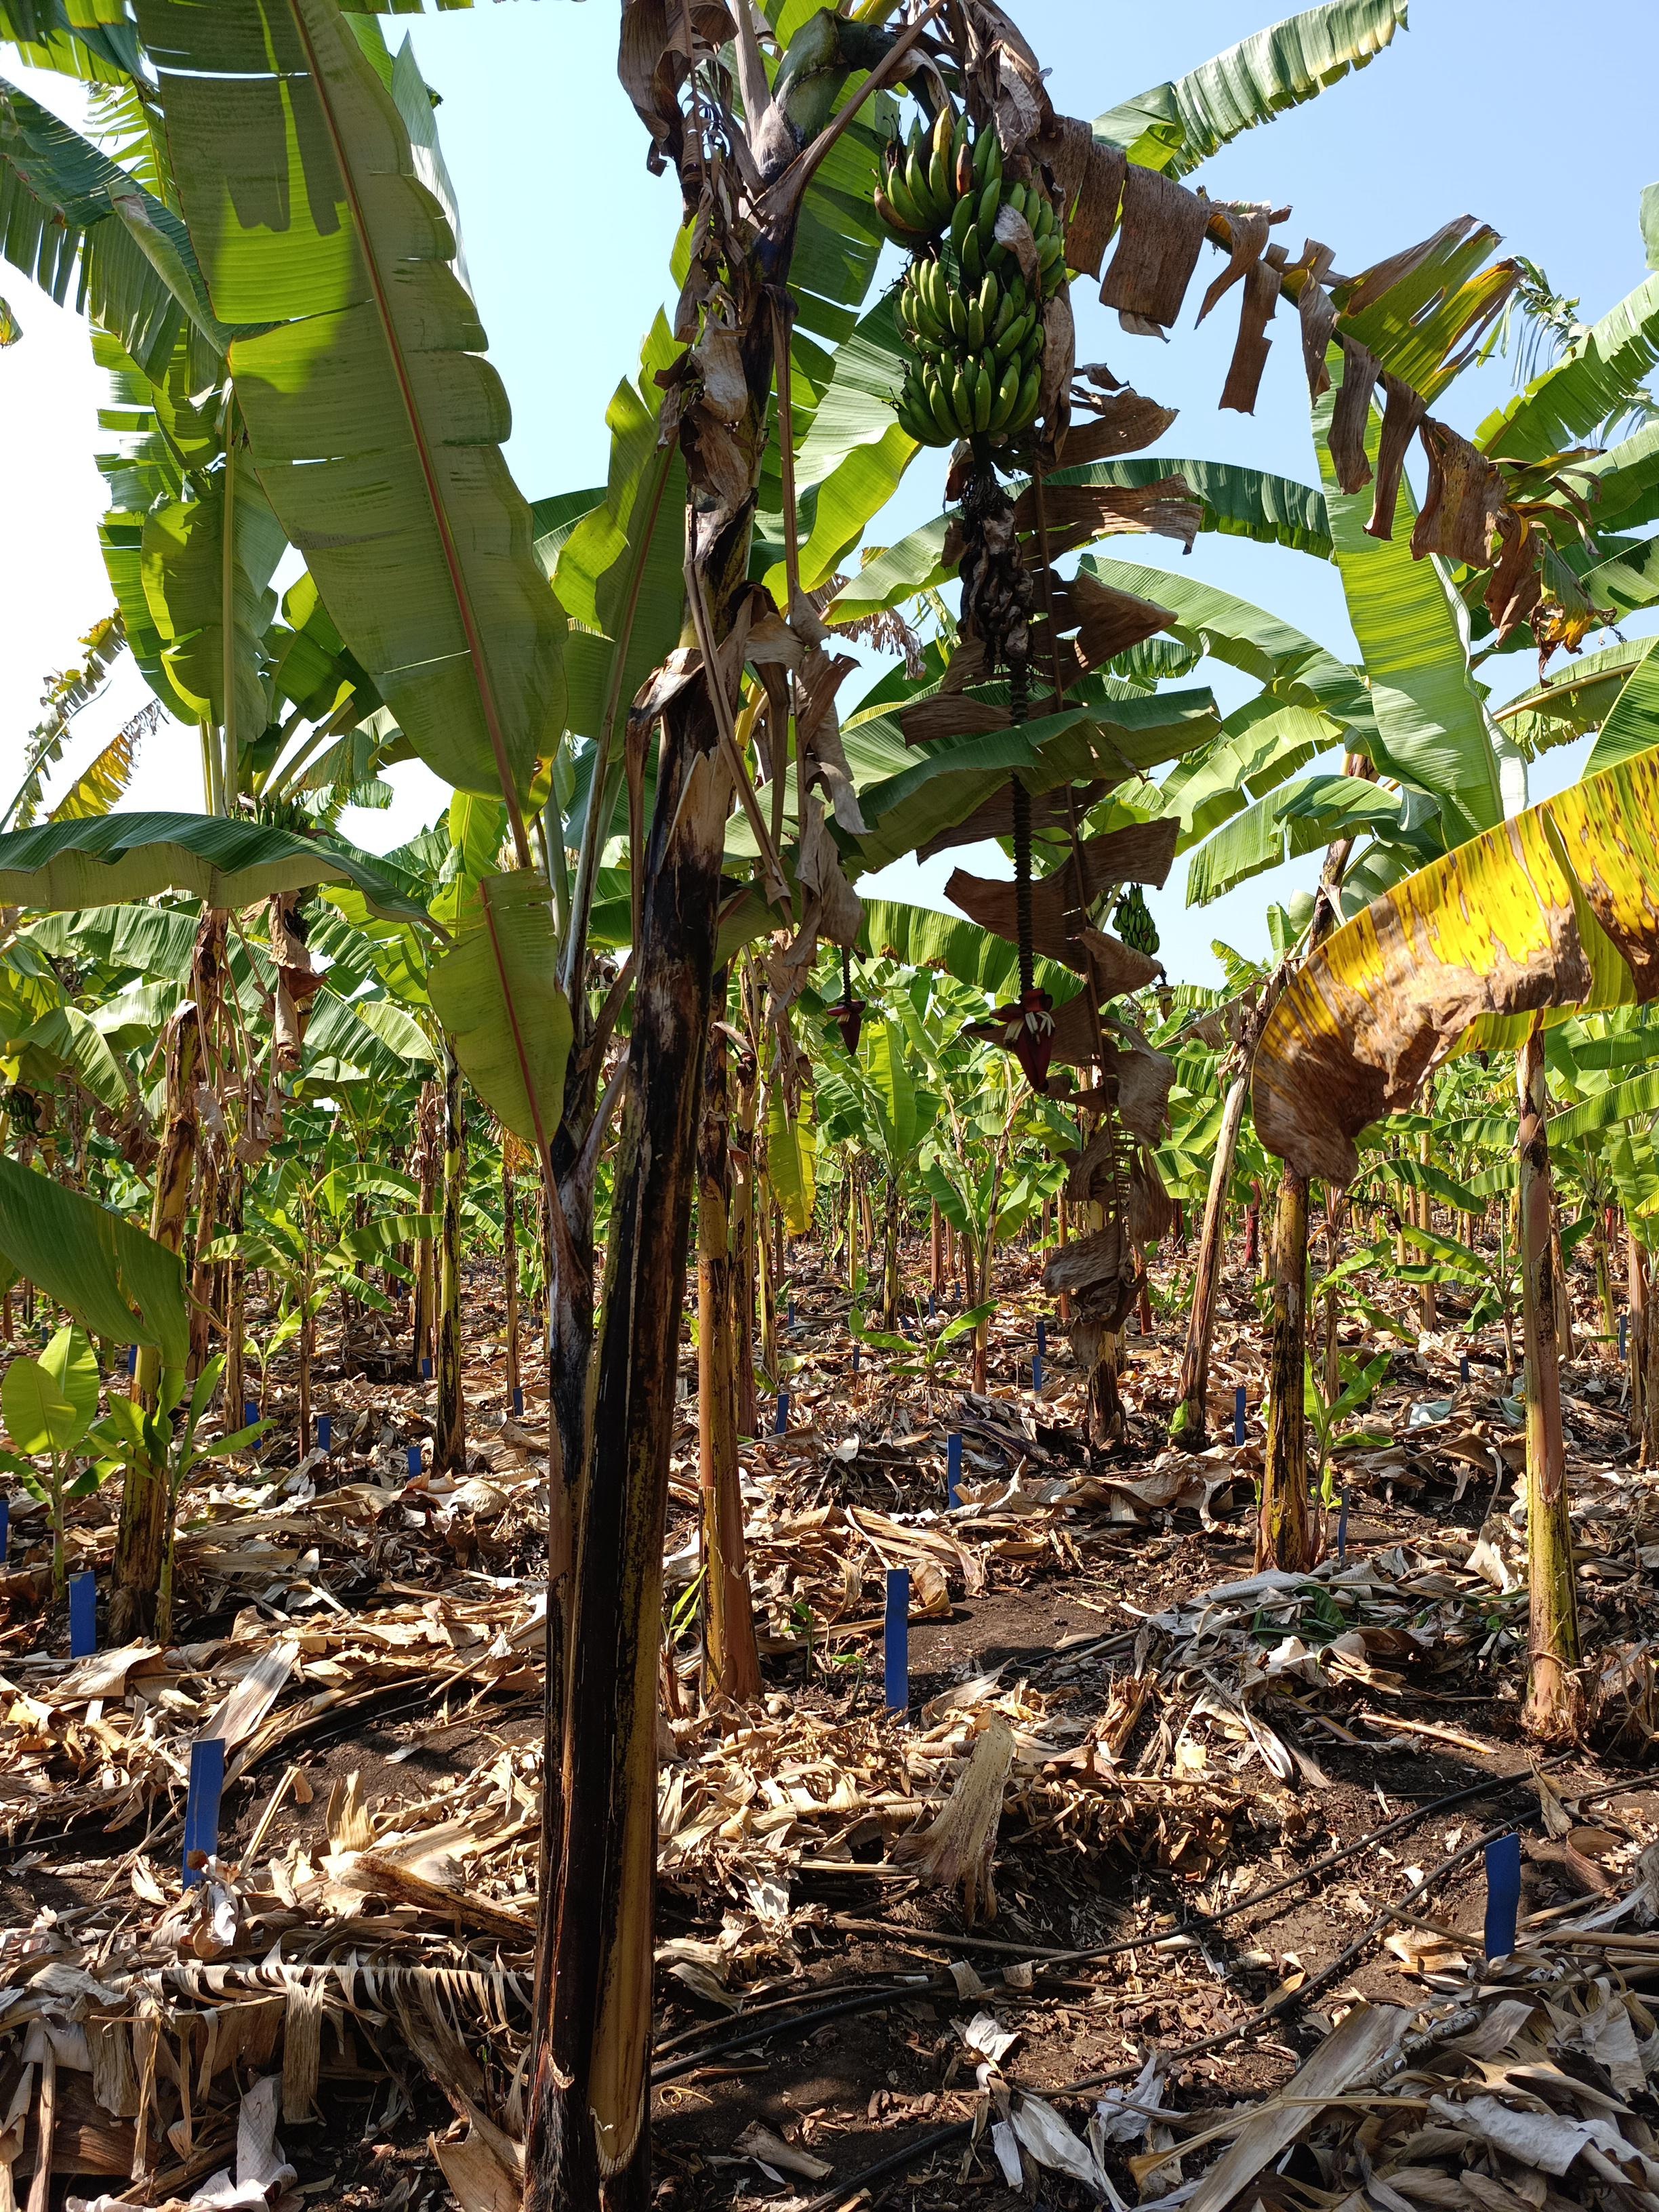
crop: banana
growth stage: development fruit
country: Tanzania
